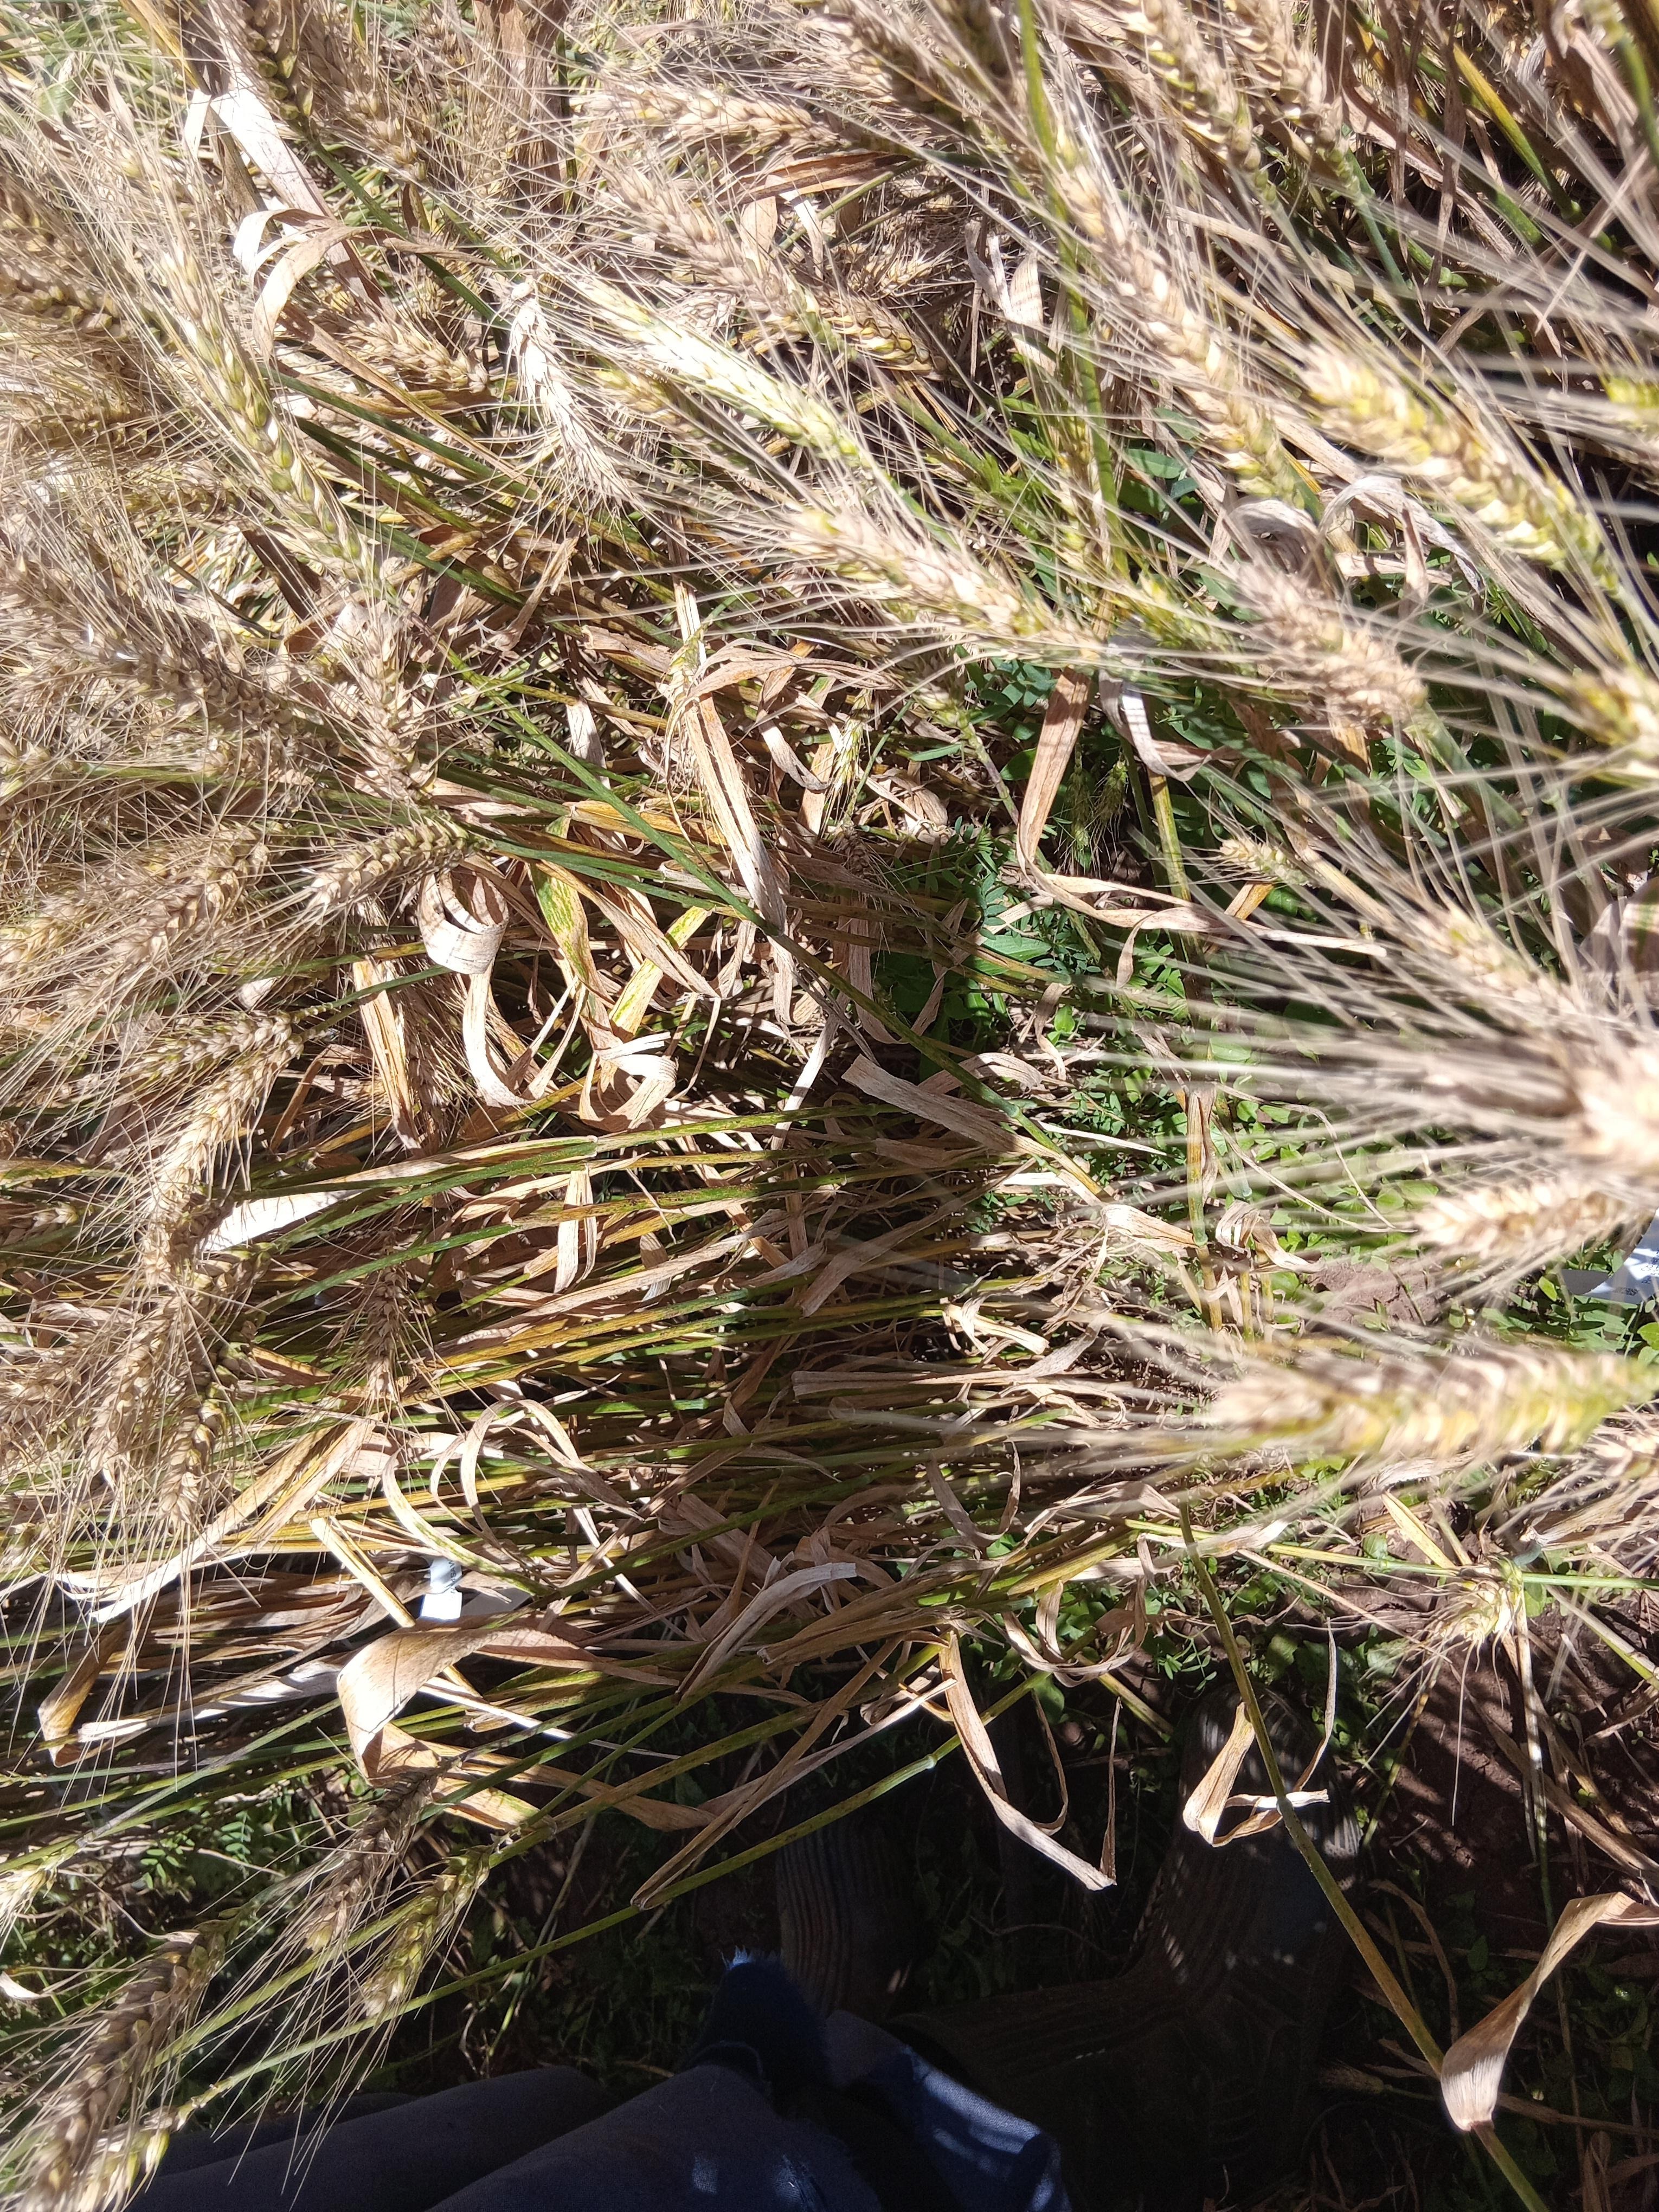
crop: wheat
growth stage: maturity
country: Kenya
